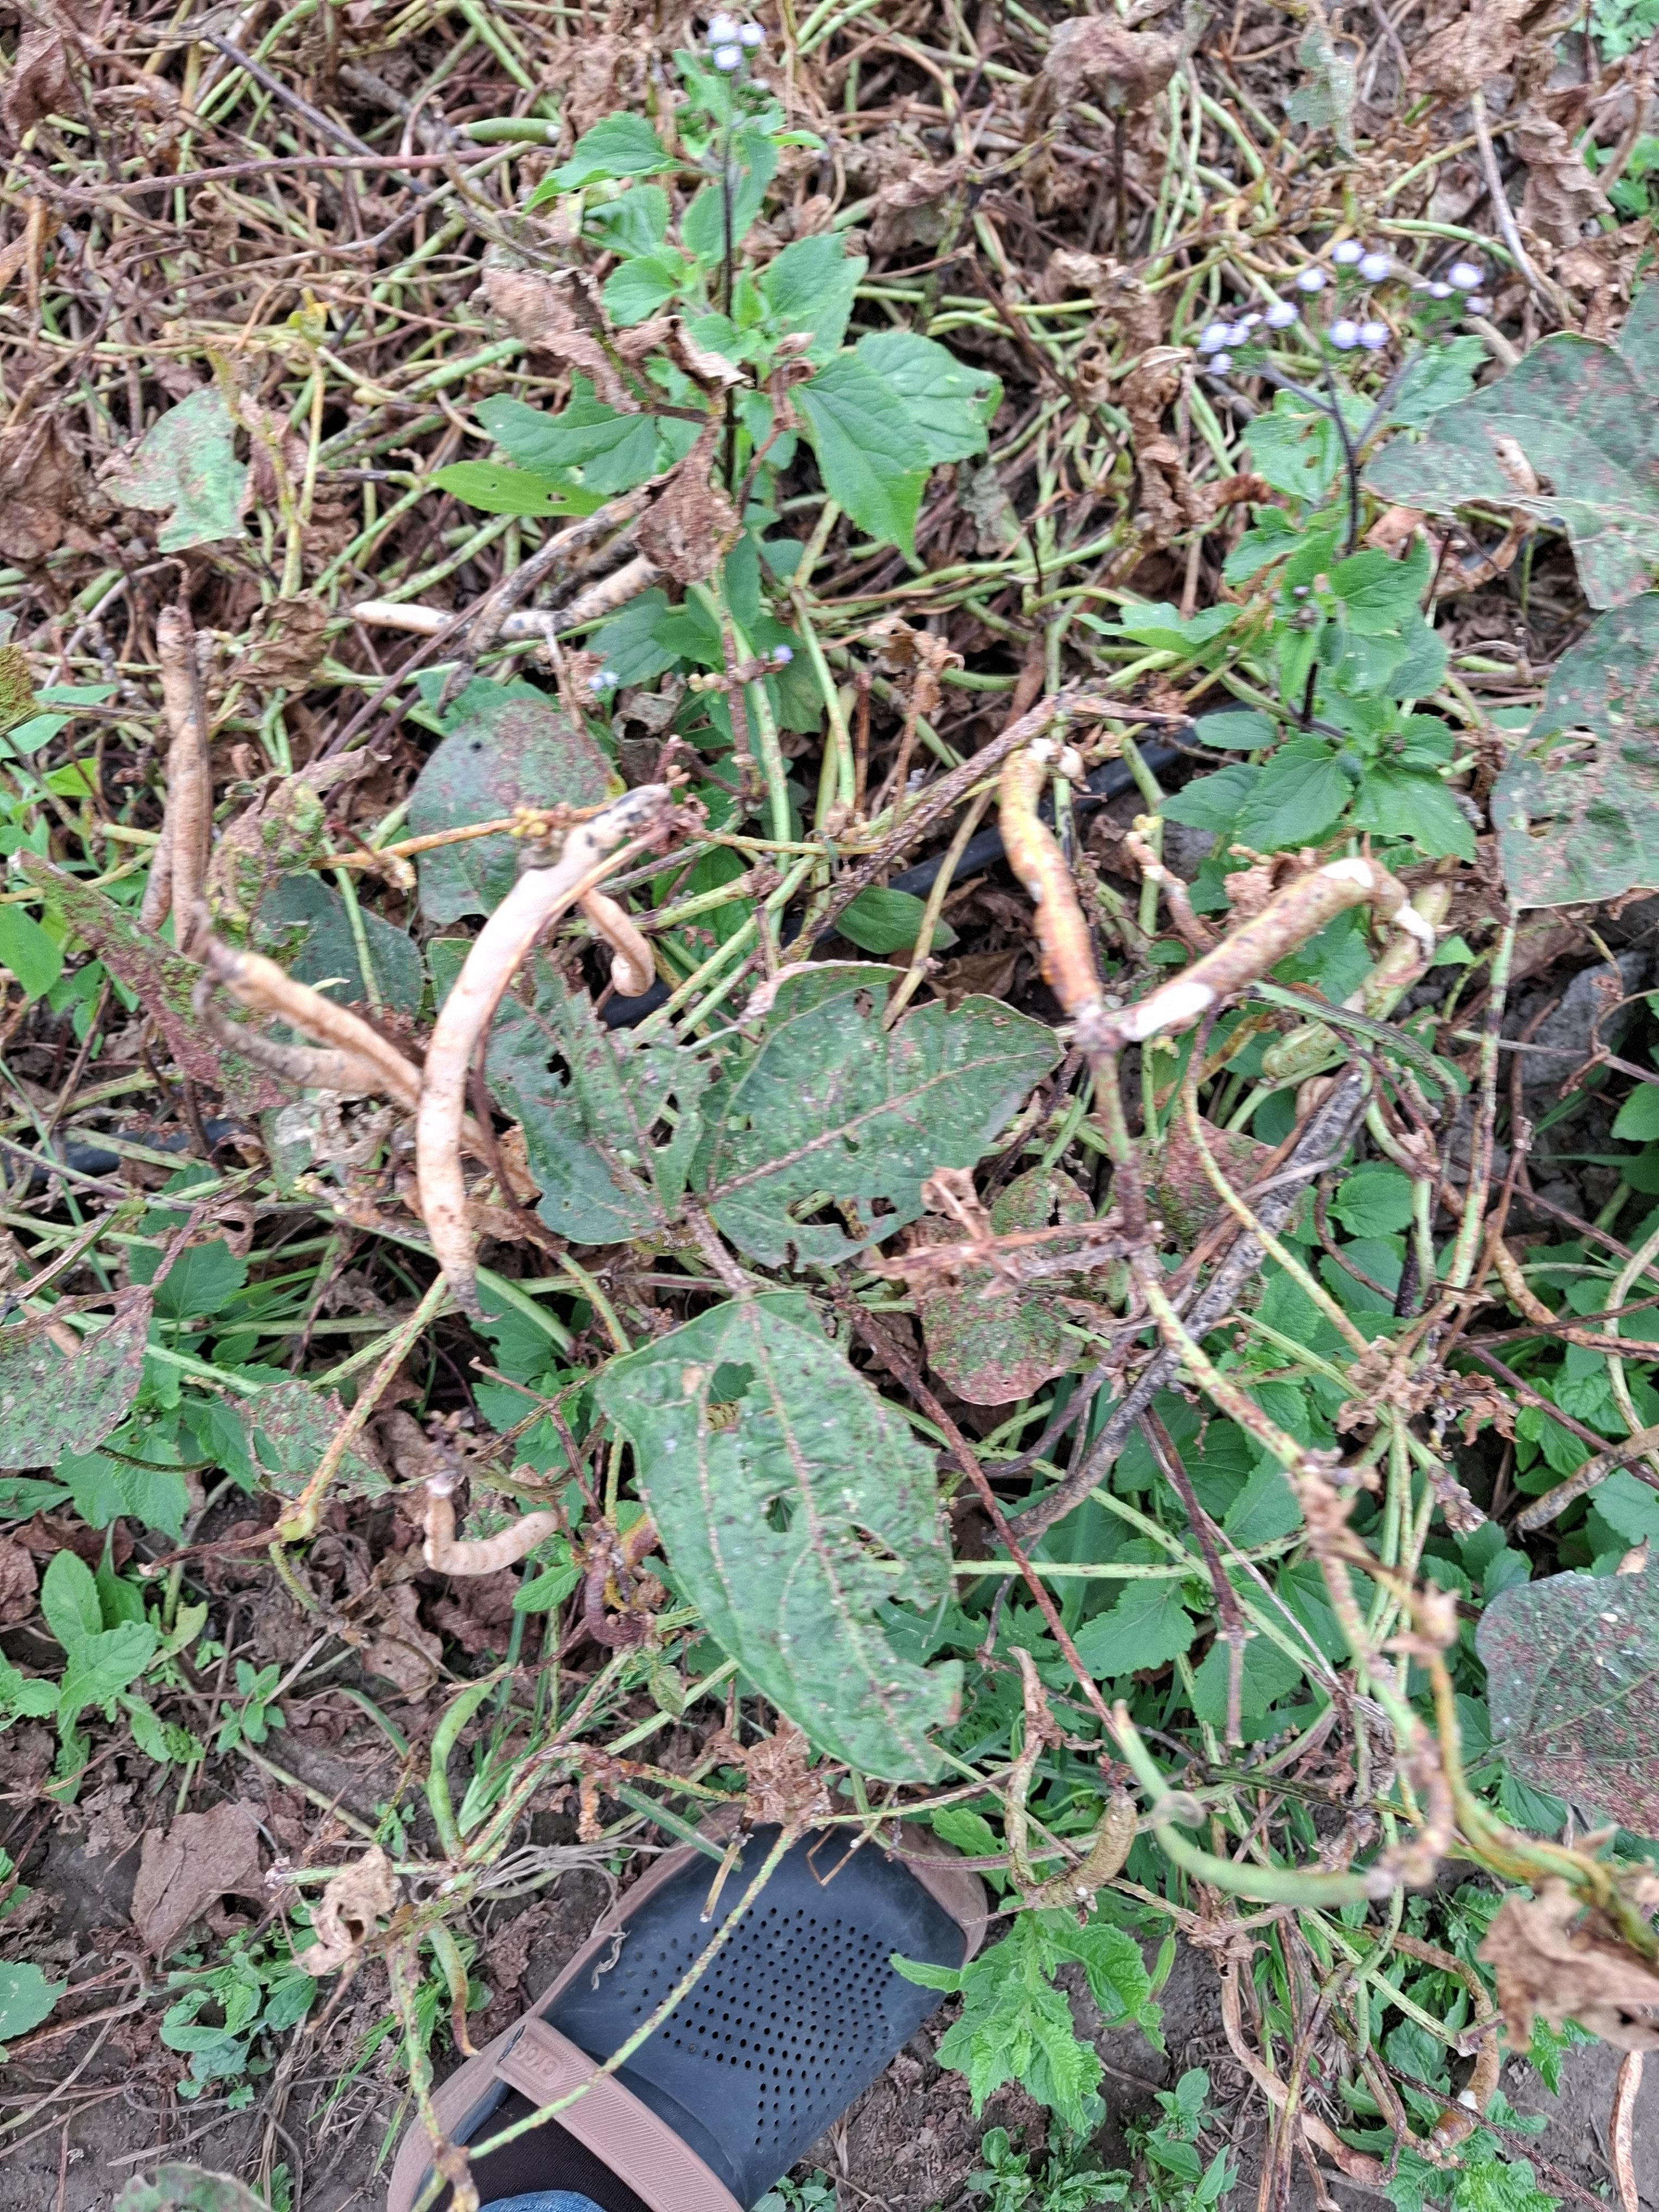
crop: cowpea
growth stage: development pod
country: Tanzania
